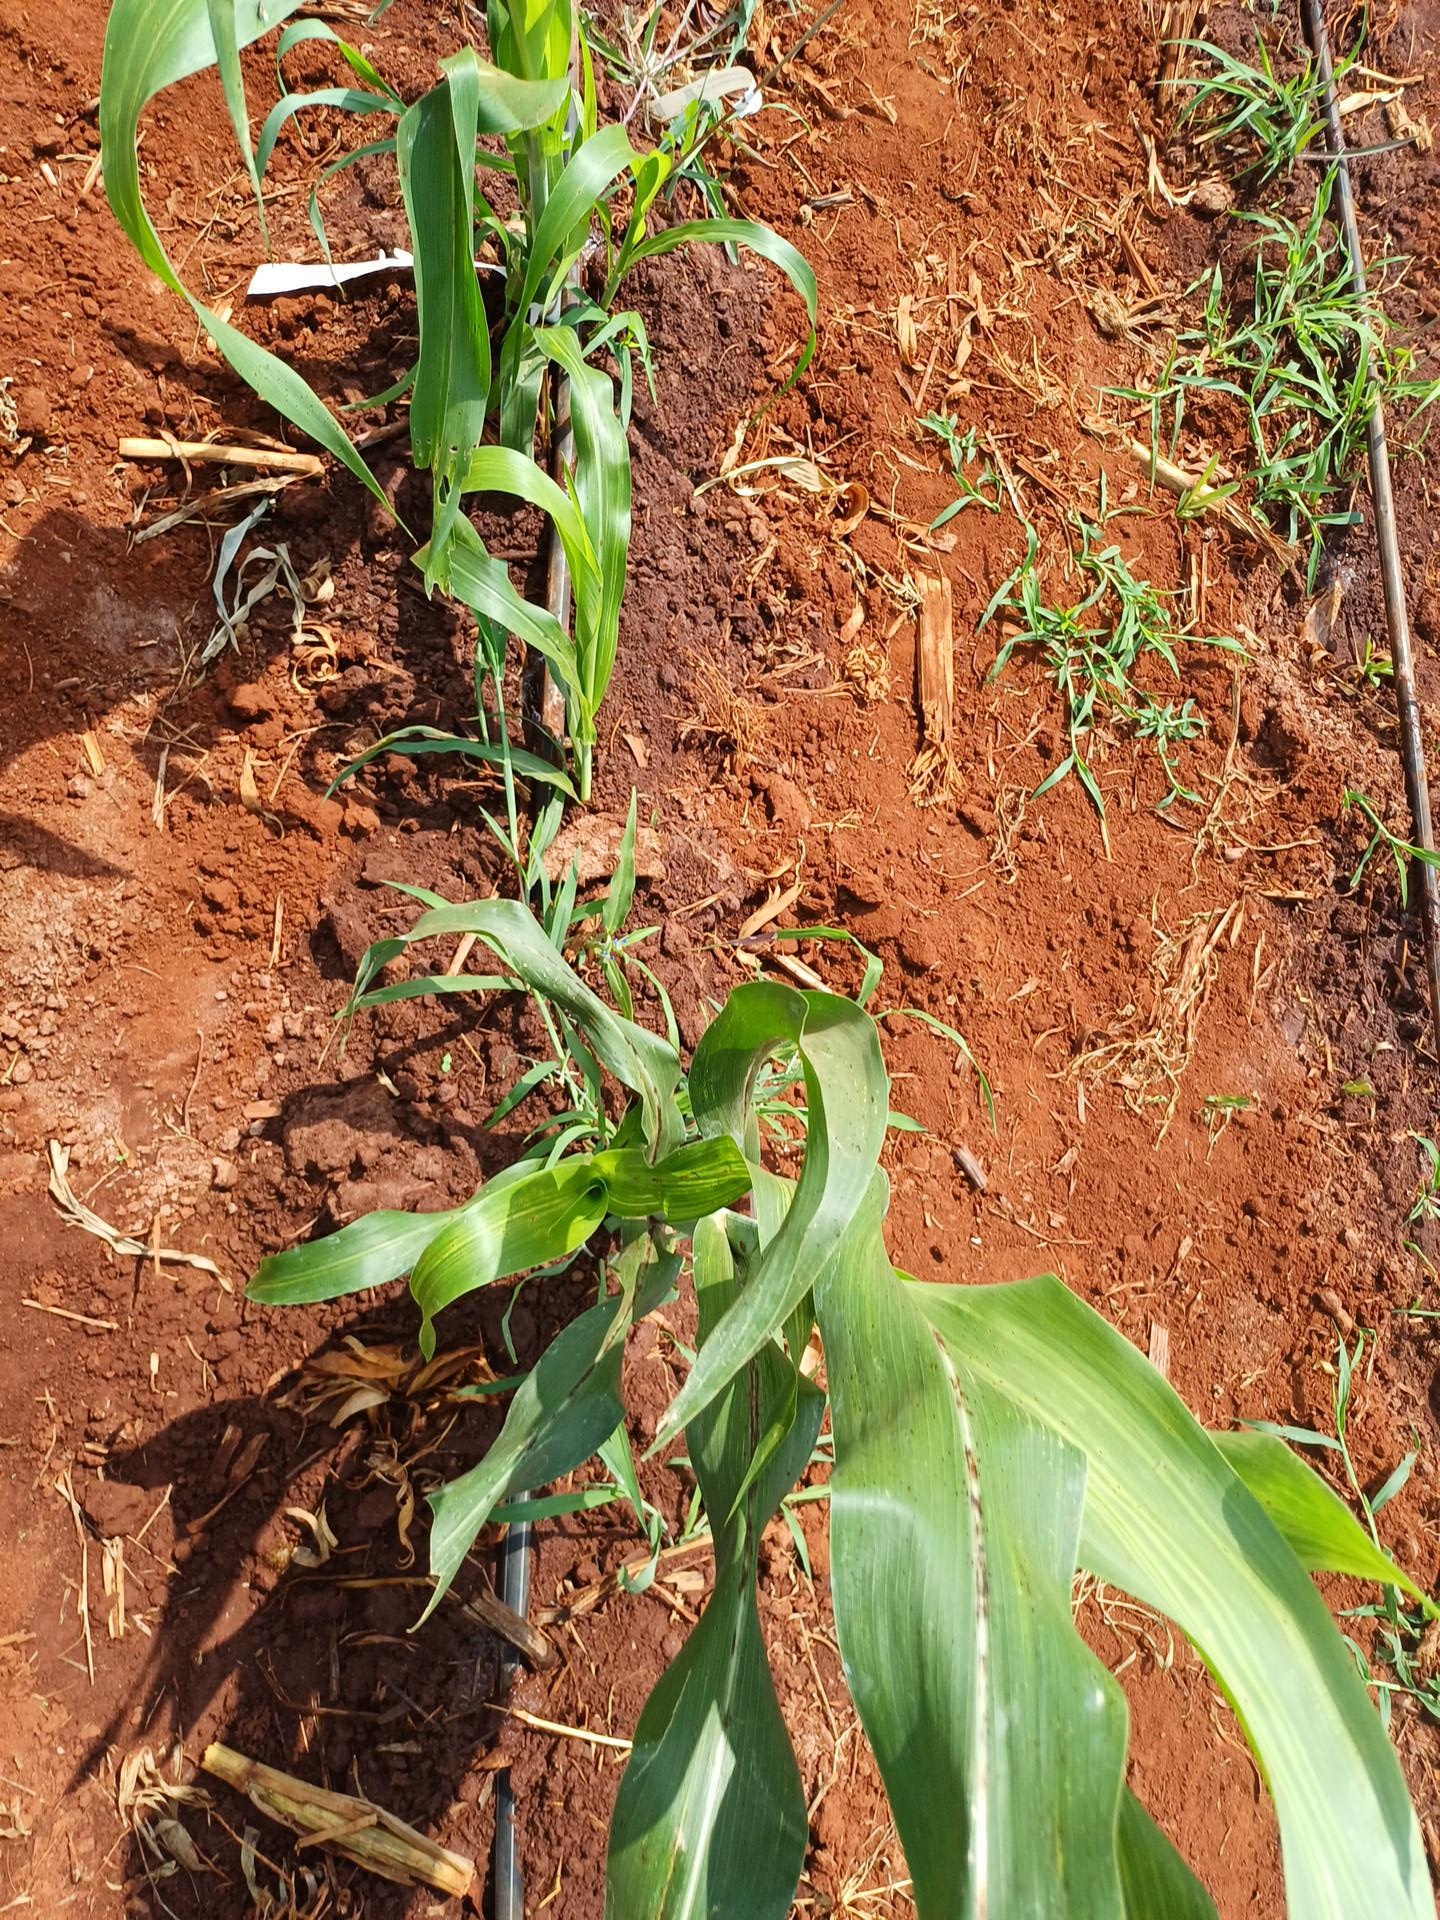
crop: sorghum
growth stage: vegetative
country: Kenya
